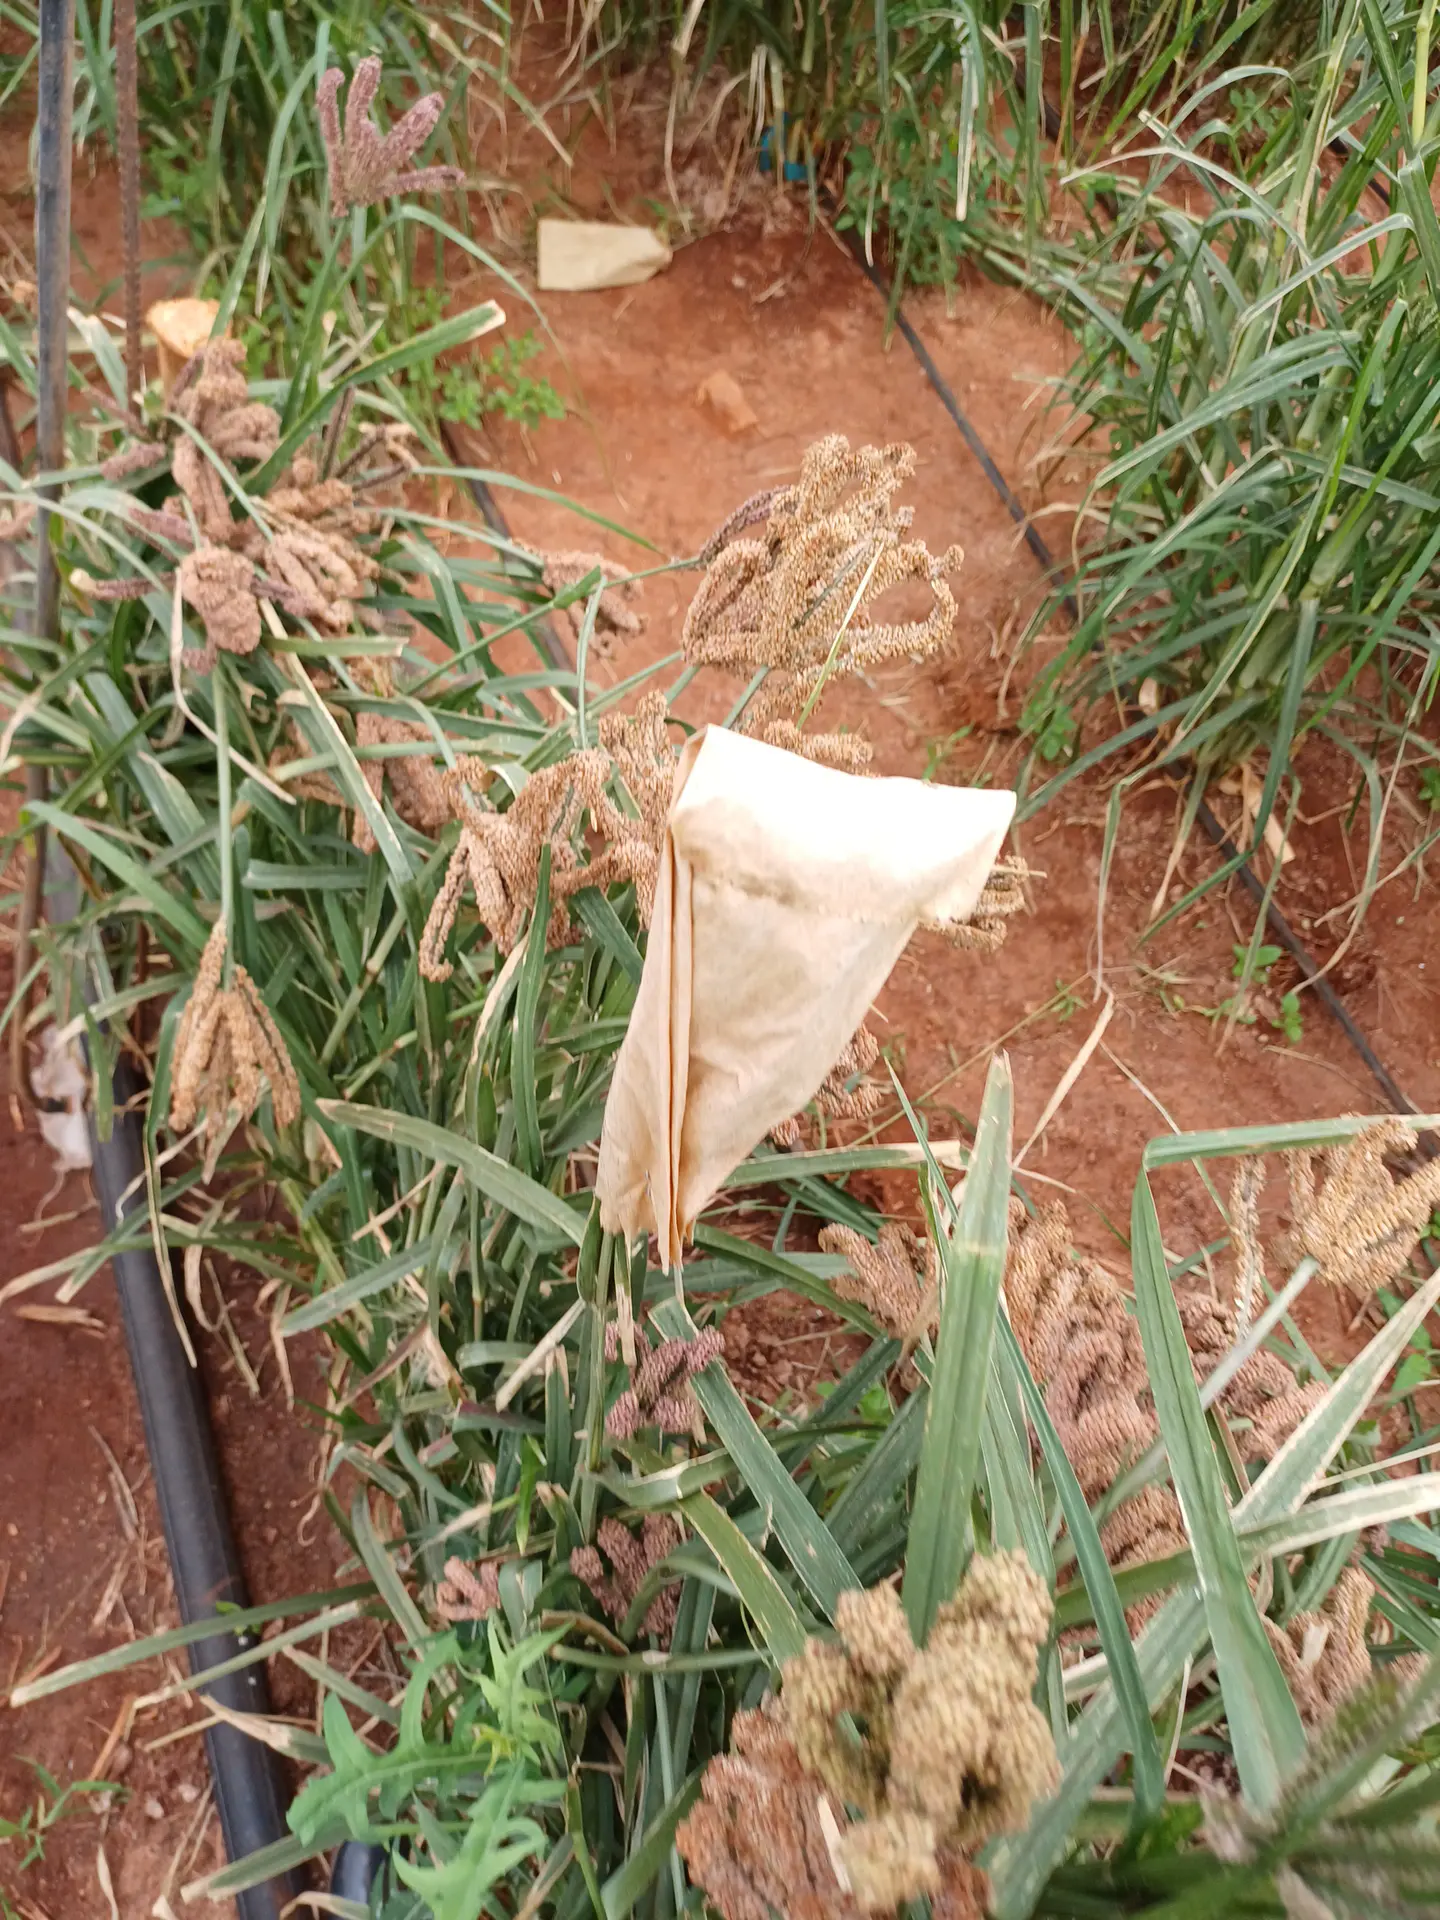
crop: finger millet
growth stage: filling grain
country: Kenya
